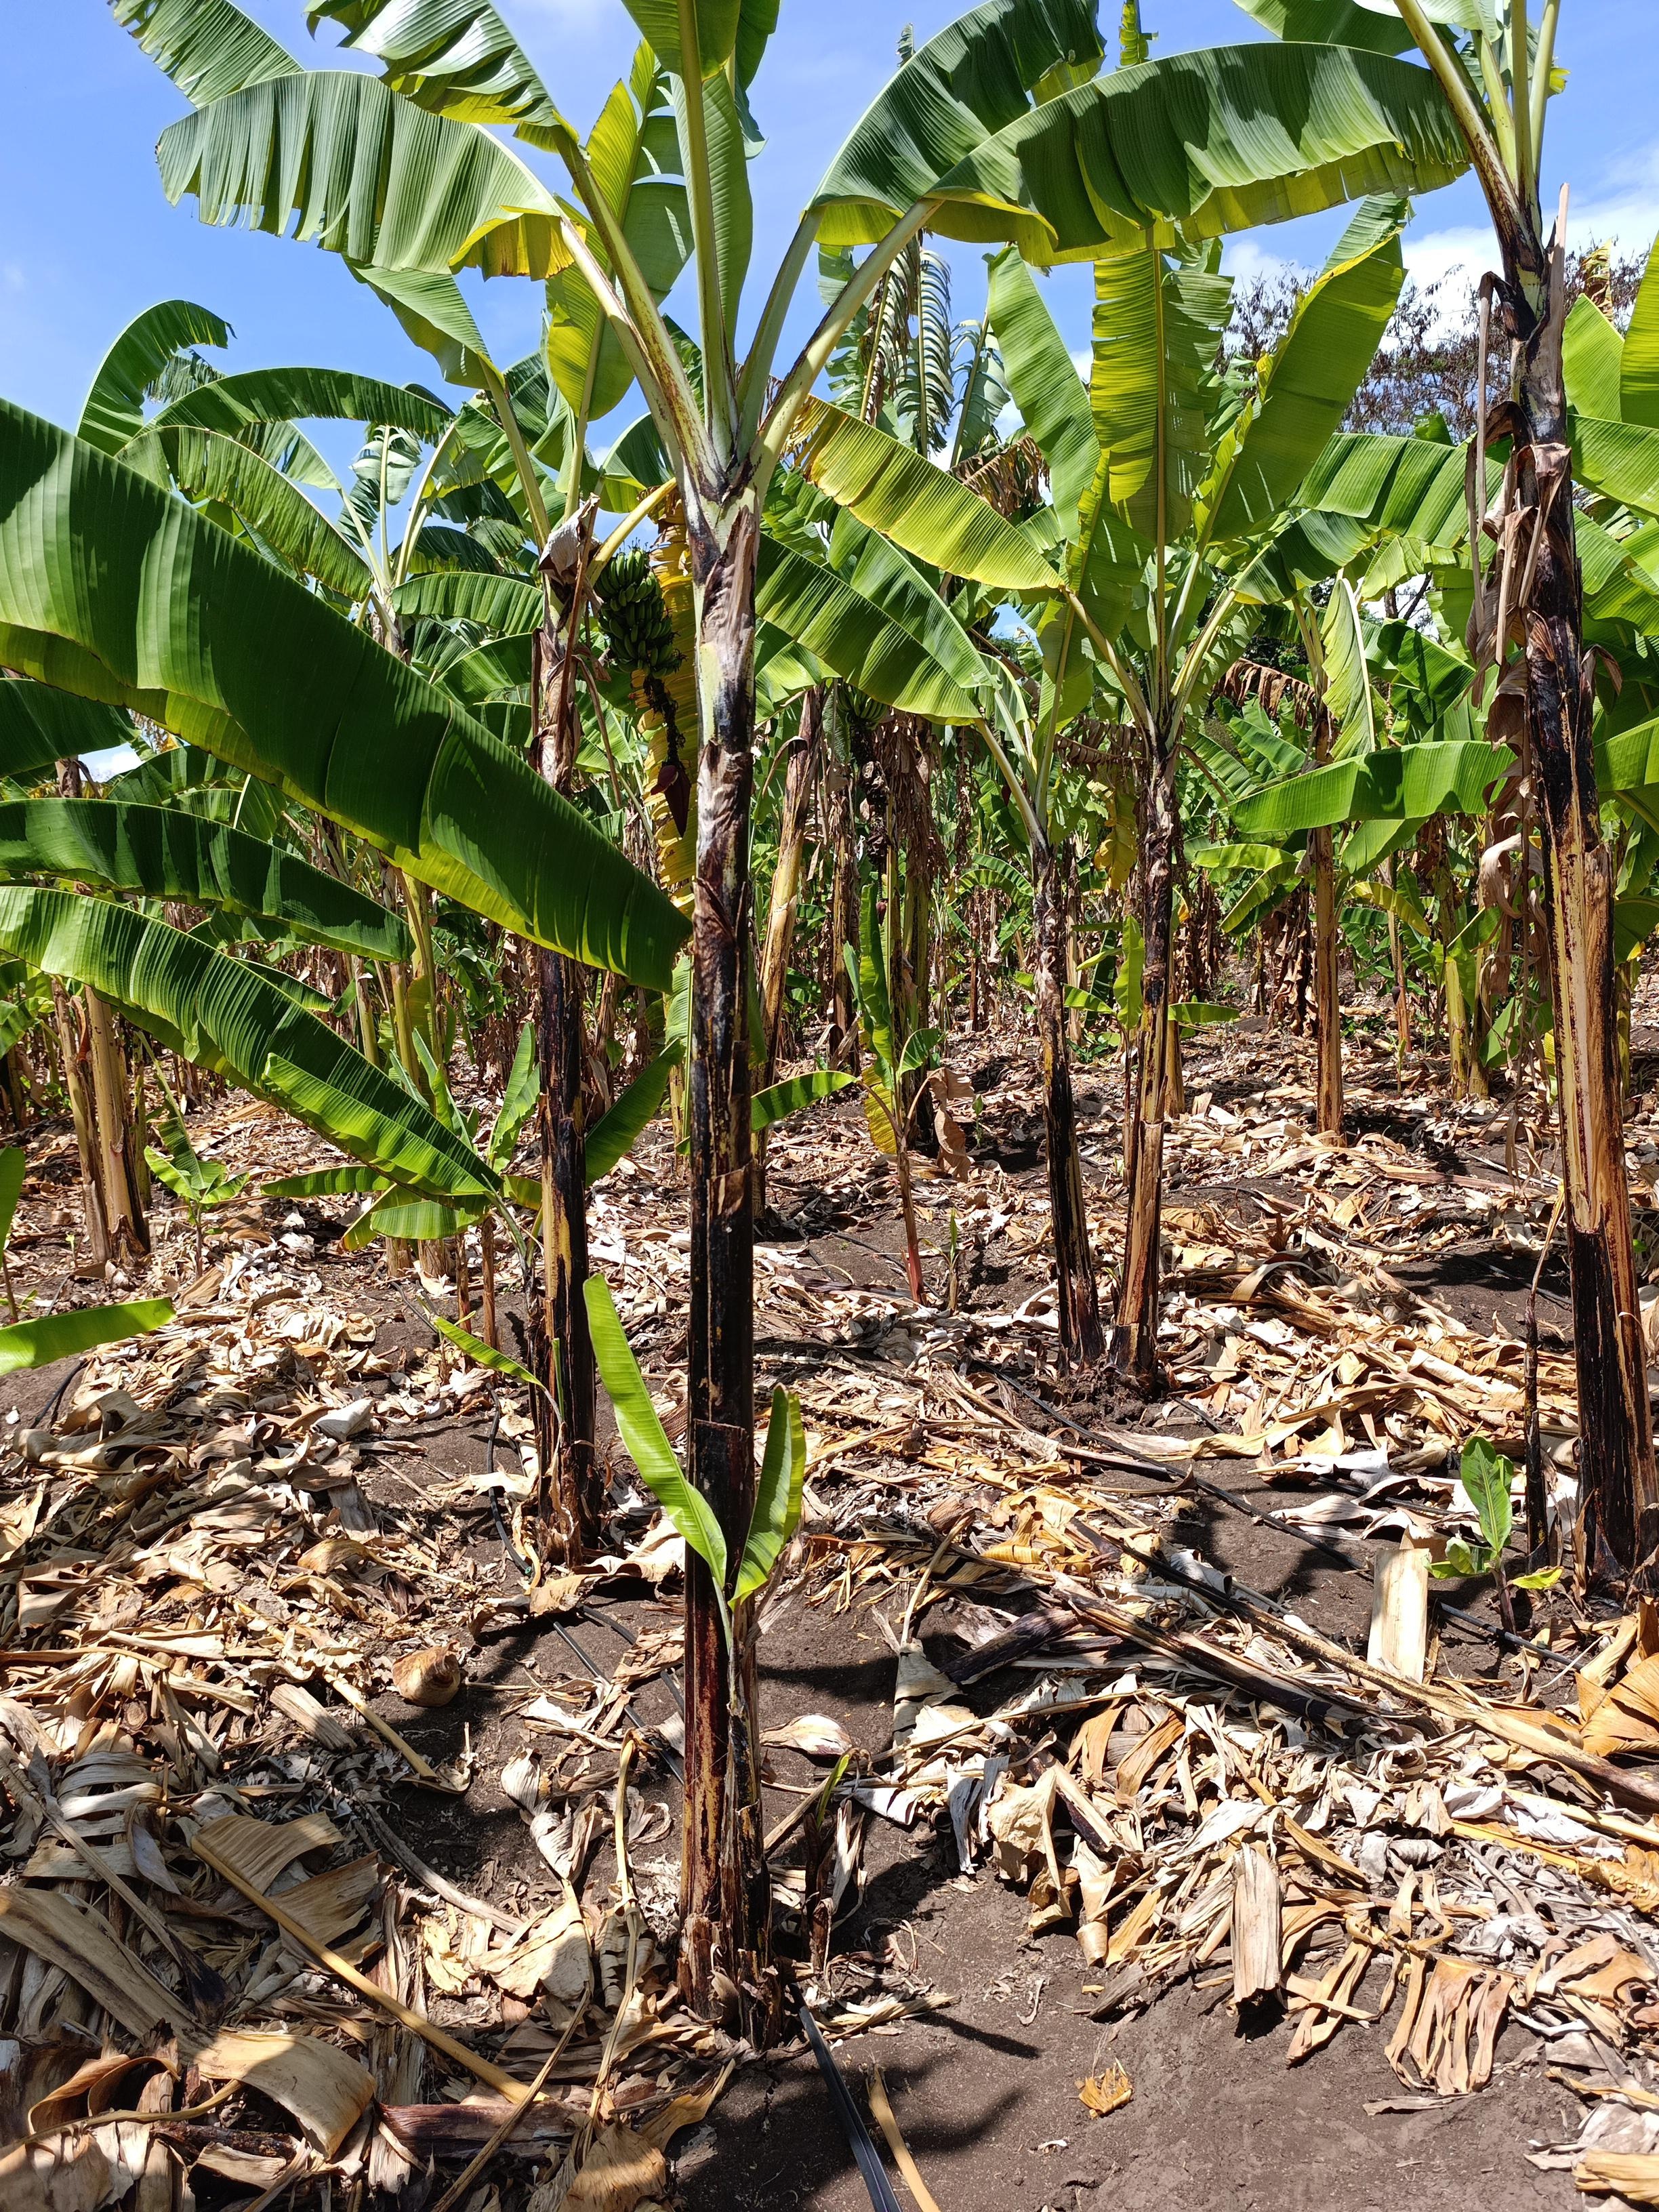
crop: banana
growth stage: vegetative
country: Tanzania
